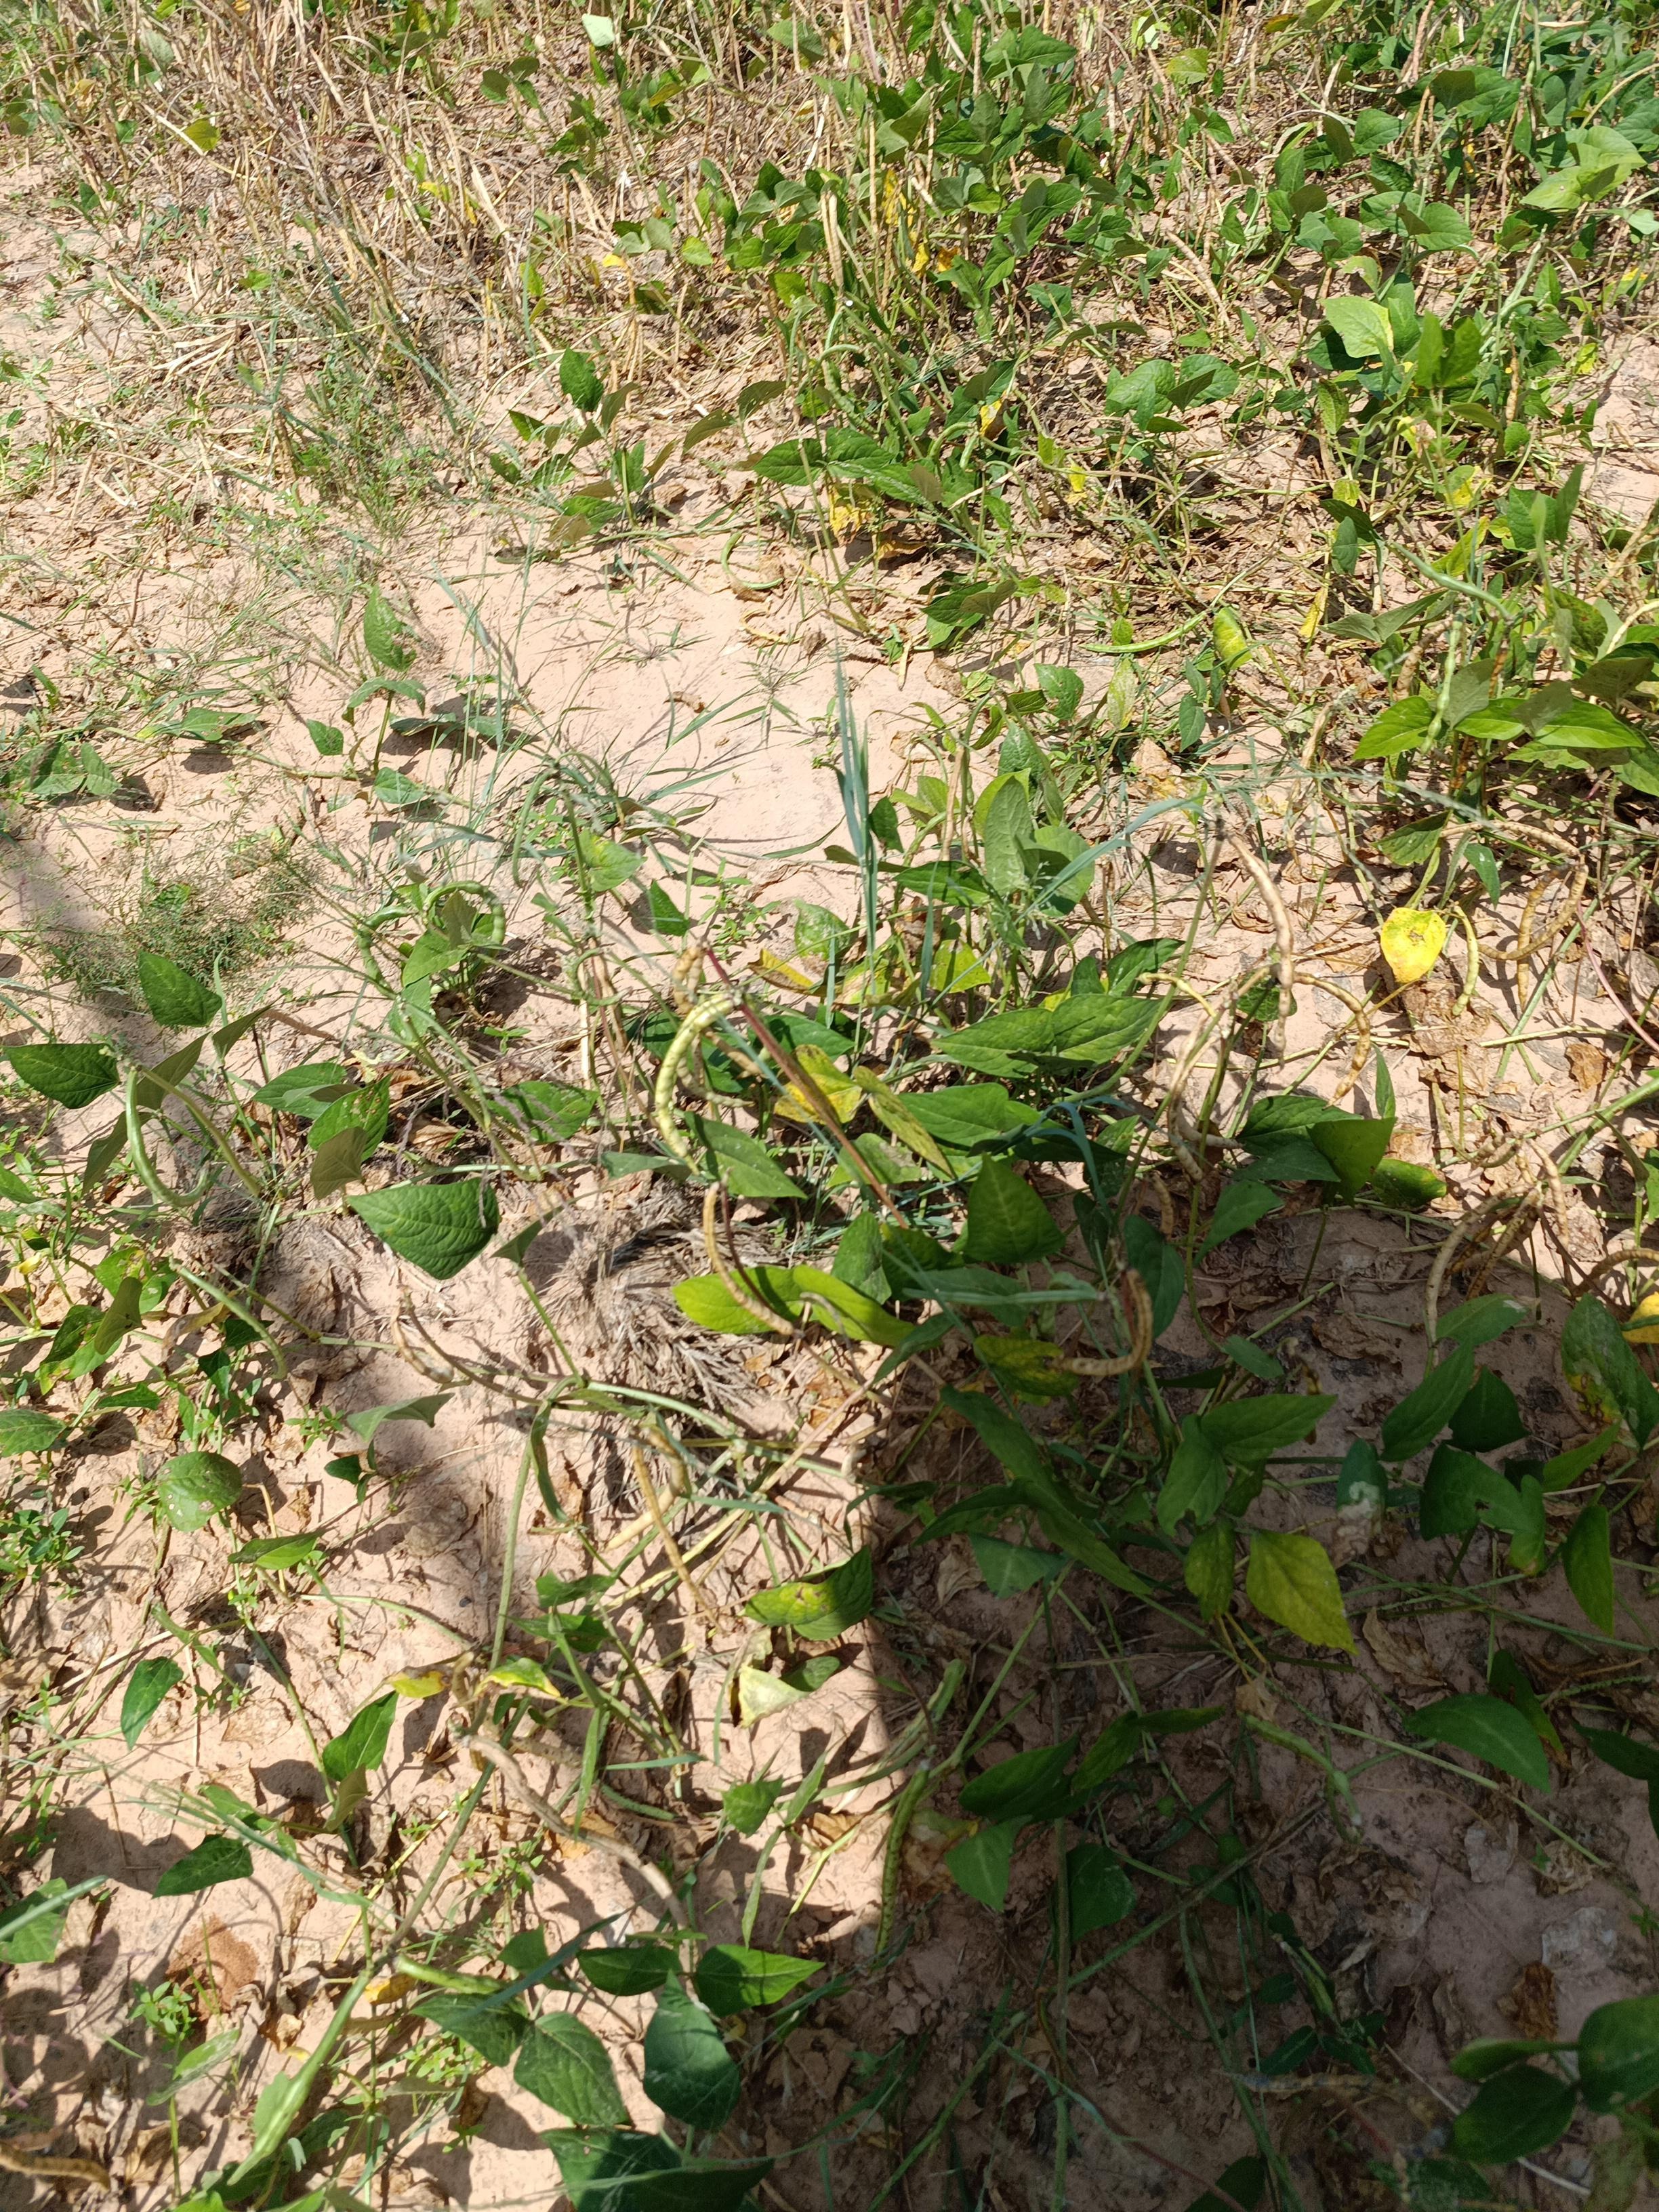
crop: cowpea
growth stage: maturity
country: Nigeria
